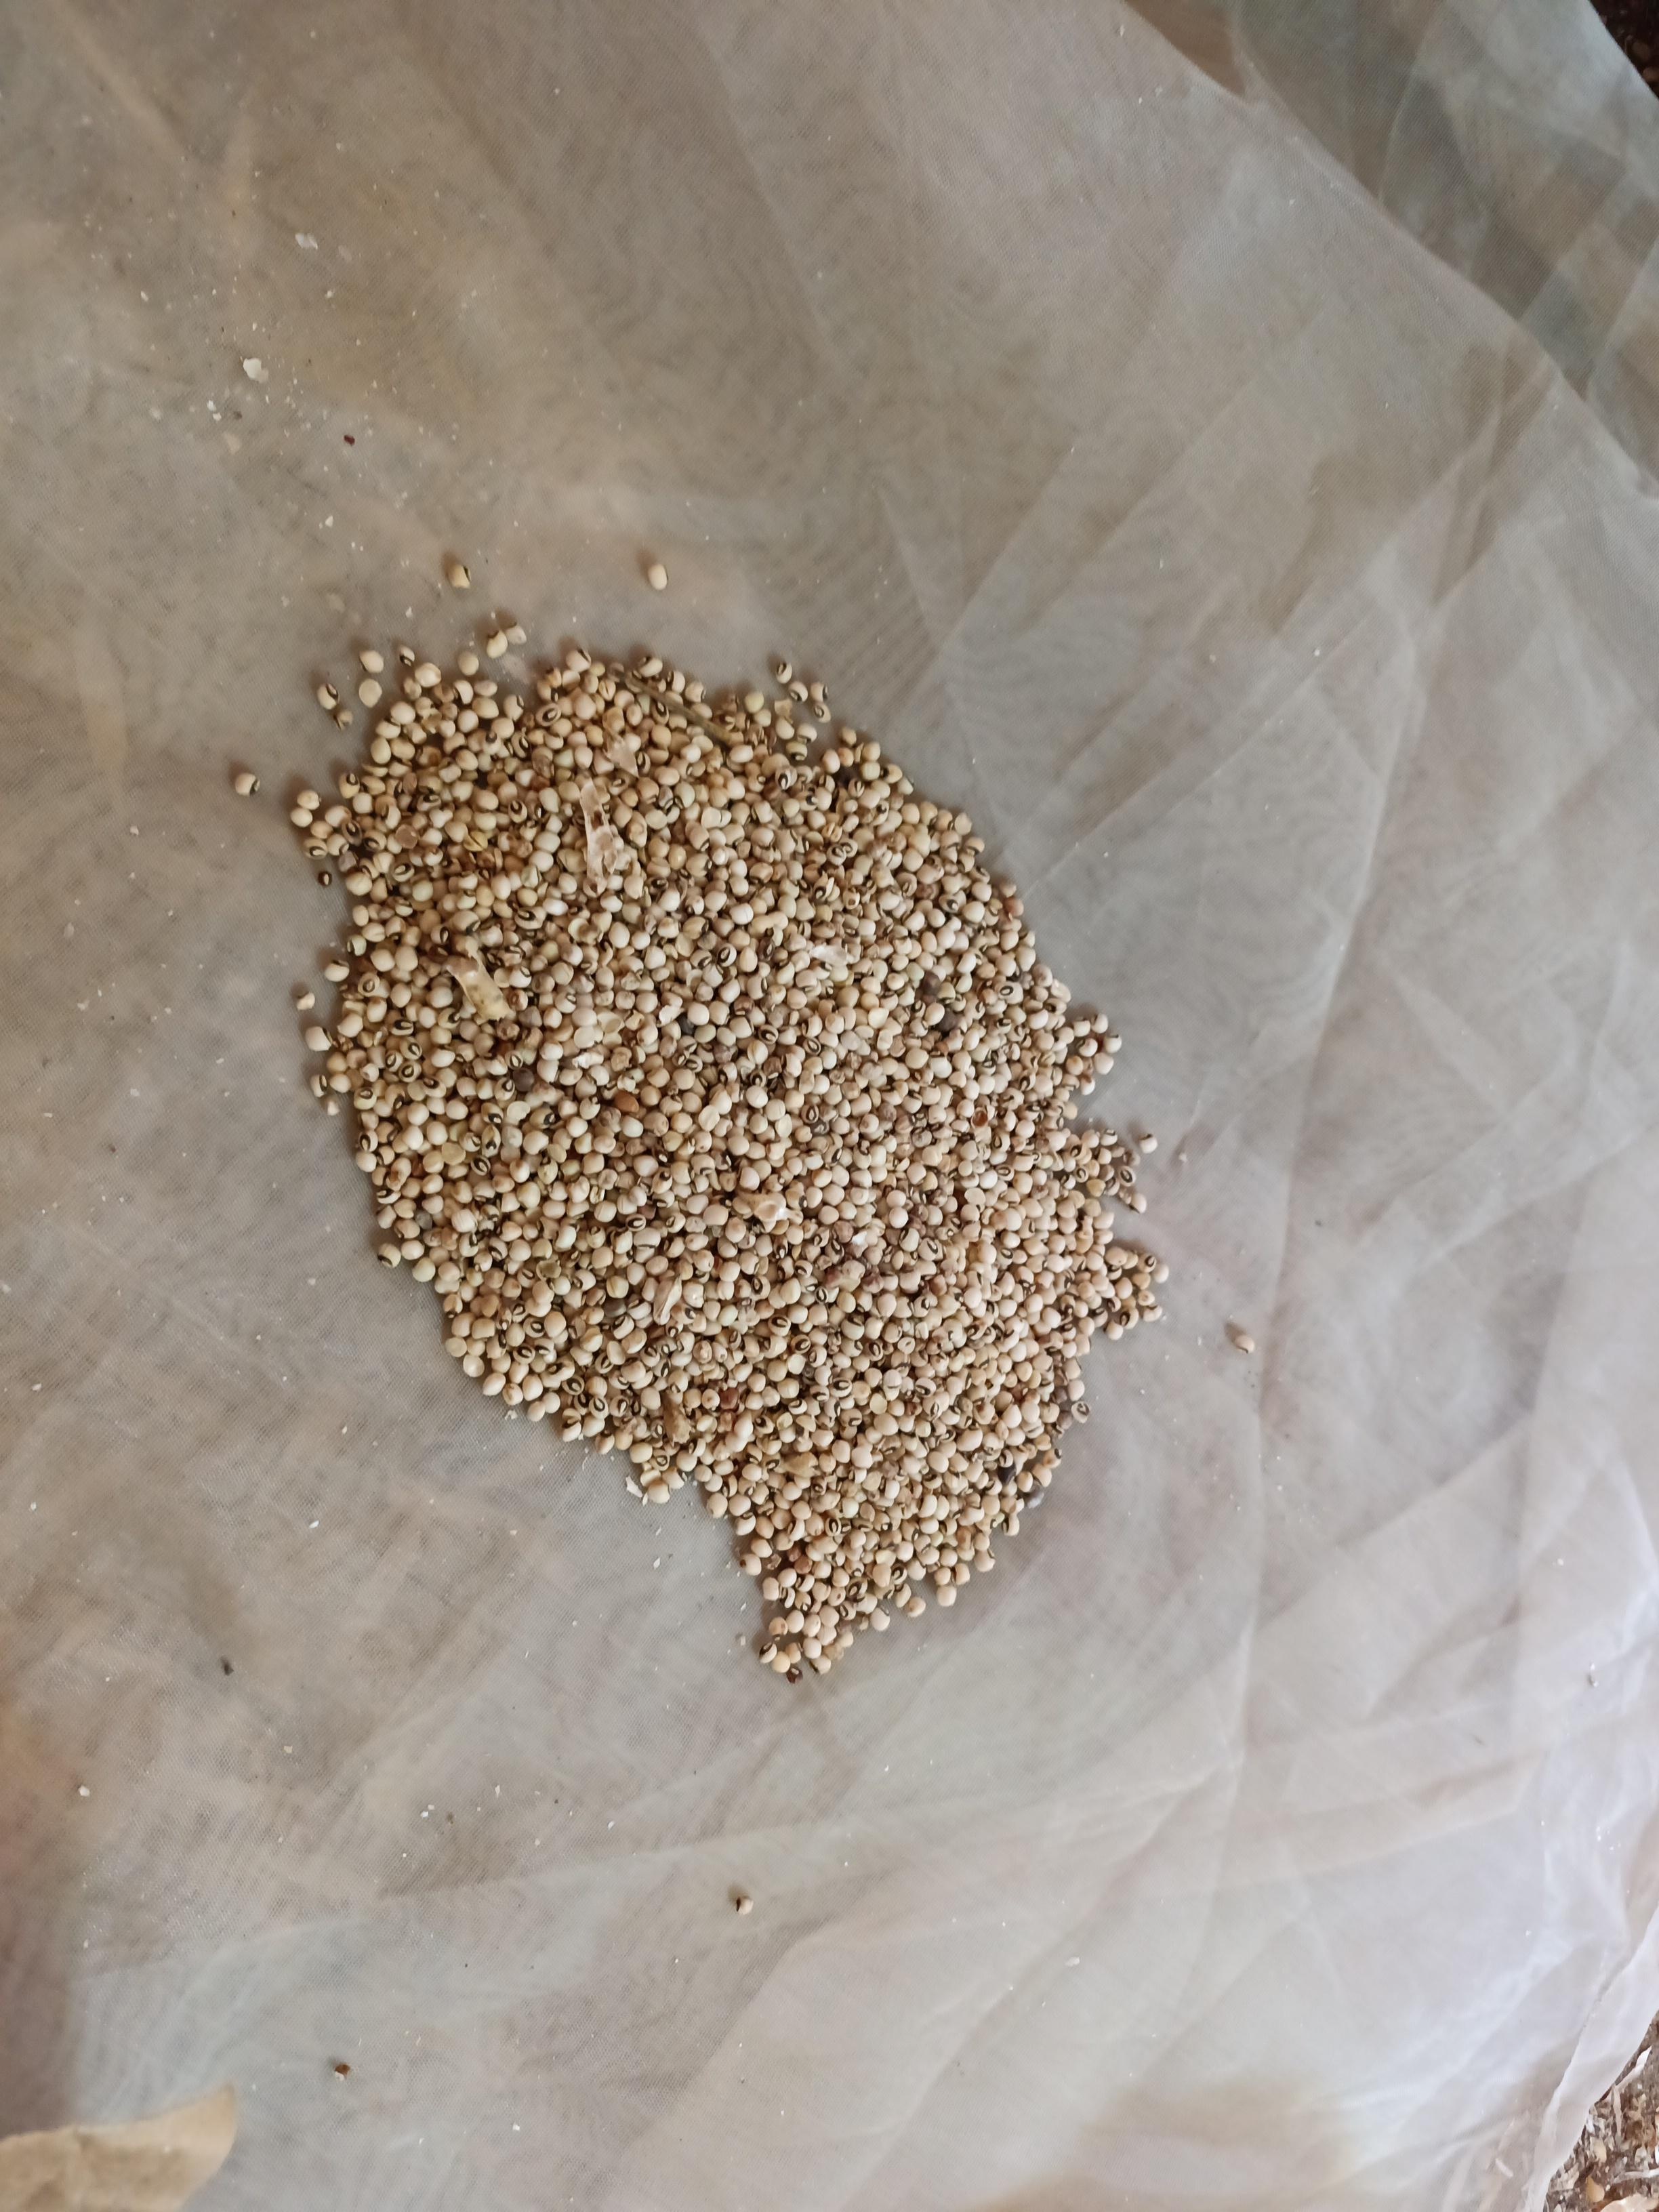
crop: cowpea
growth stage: harvest
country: Nigeria
